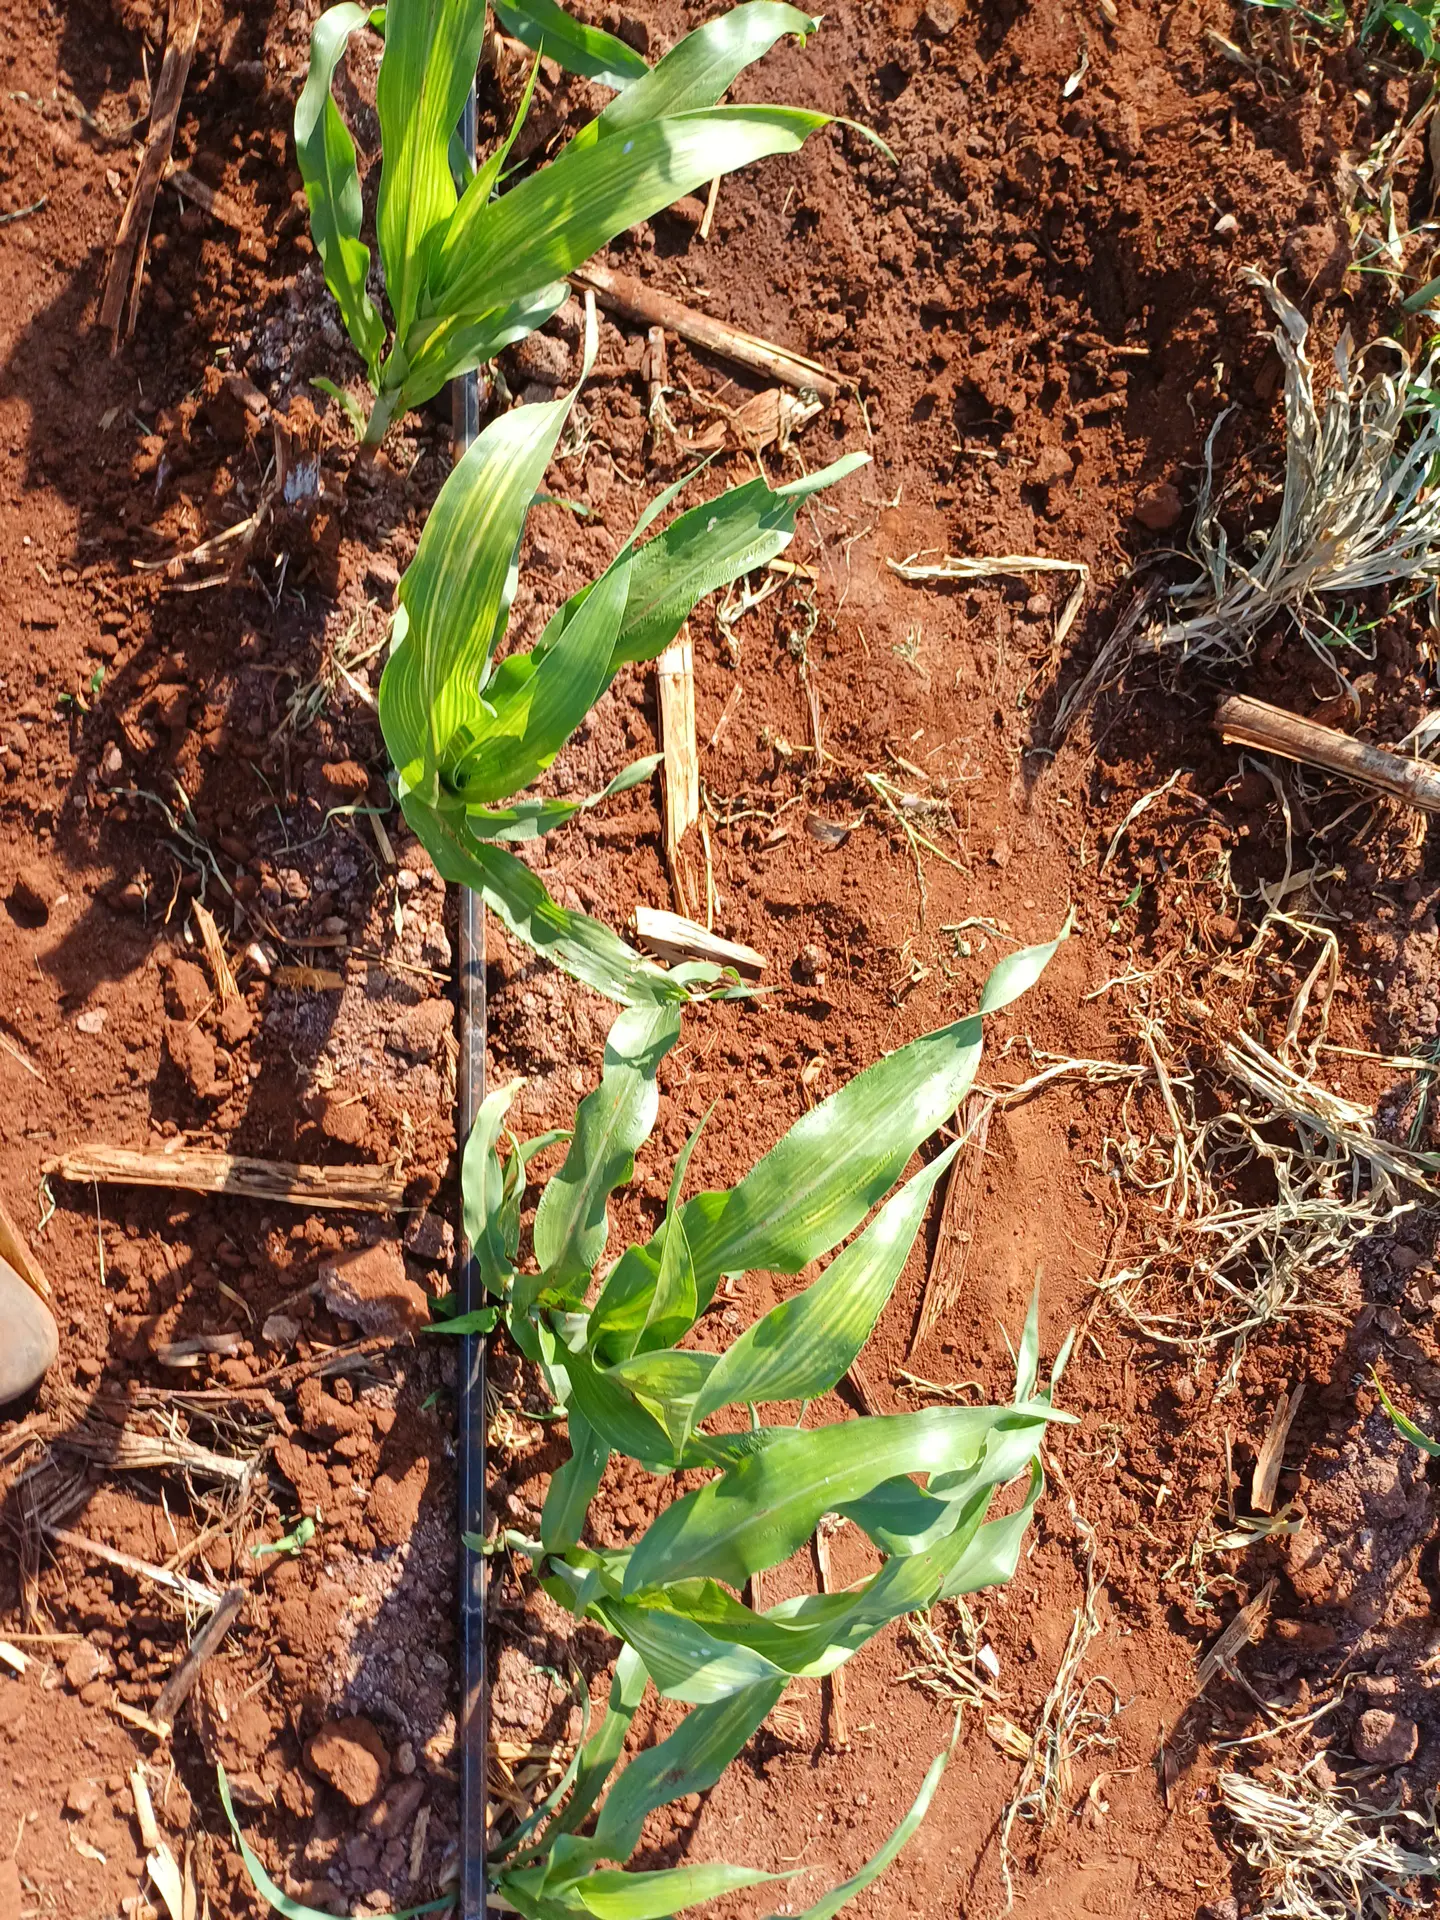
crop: sorghum
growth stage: vegetative
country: Kenya
